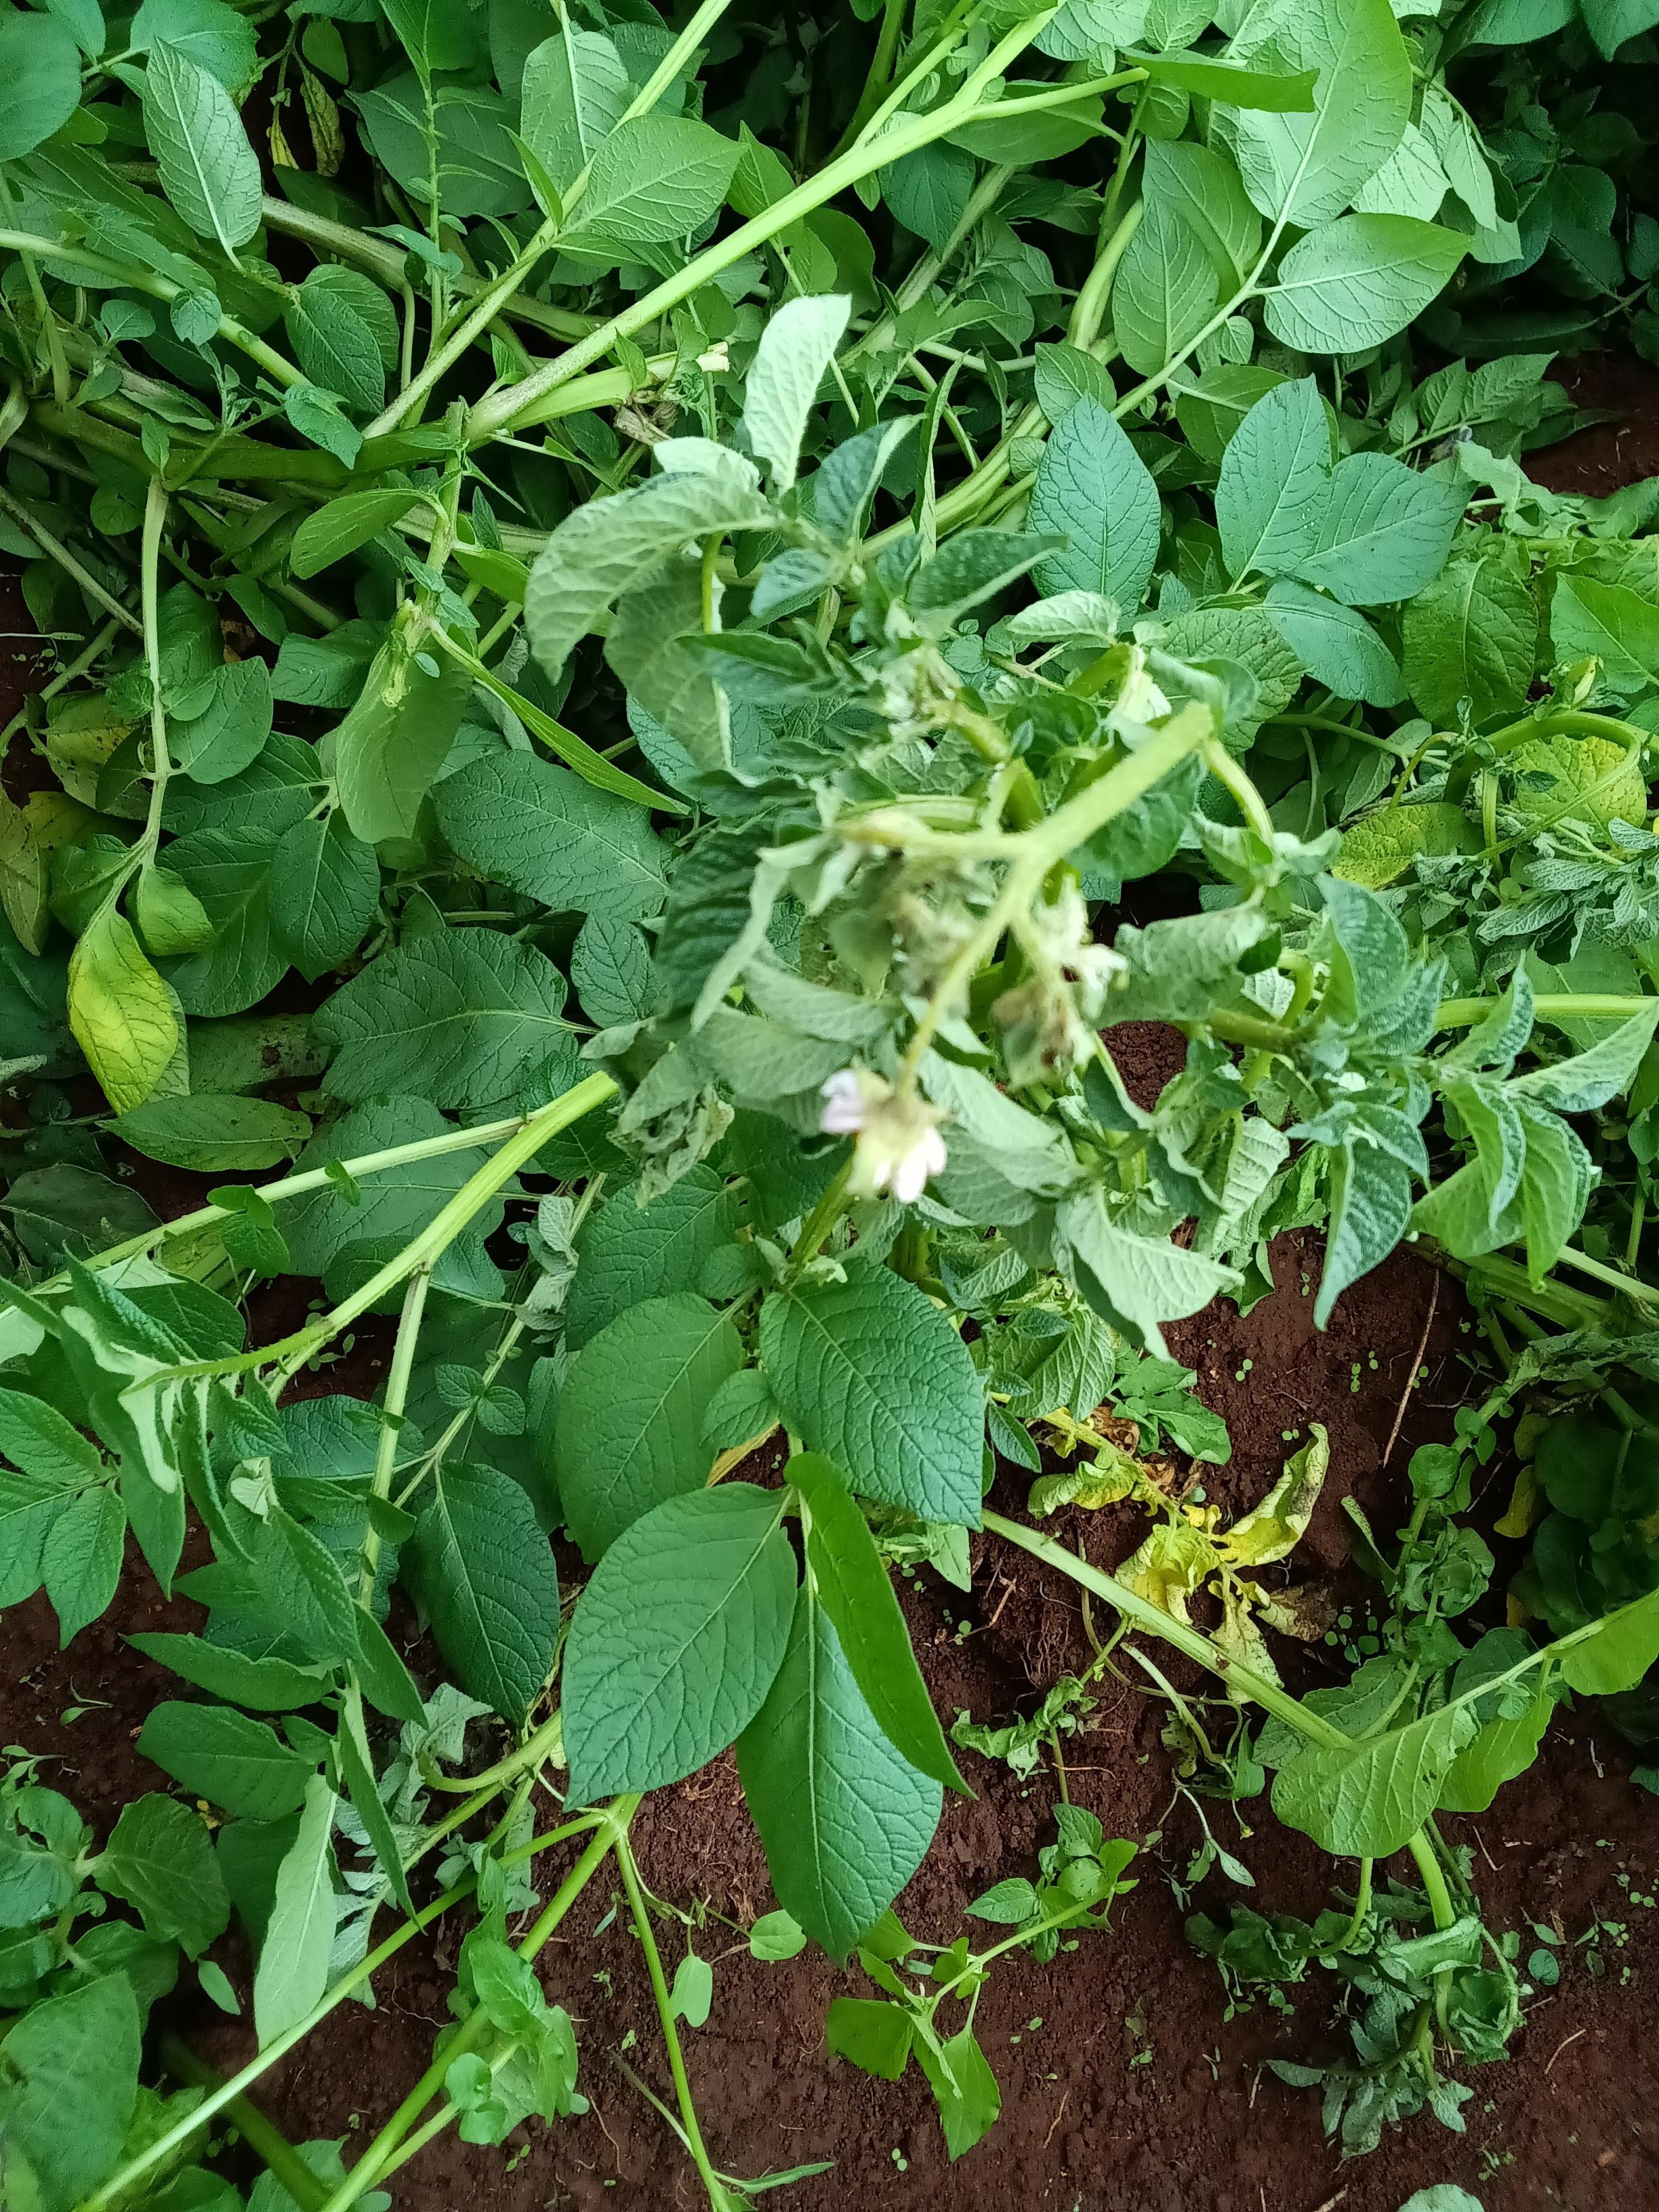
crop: potato
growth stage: flowering
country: Kenya
